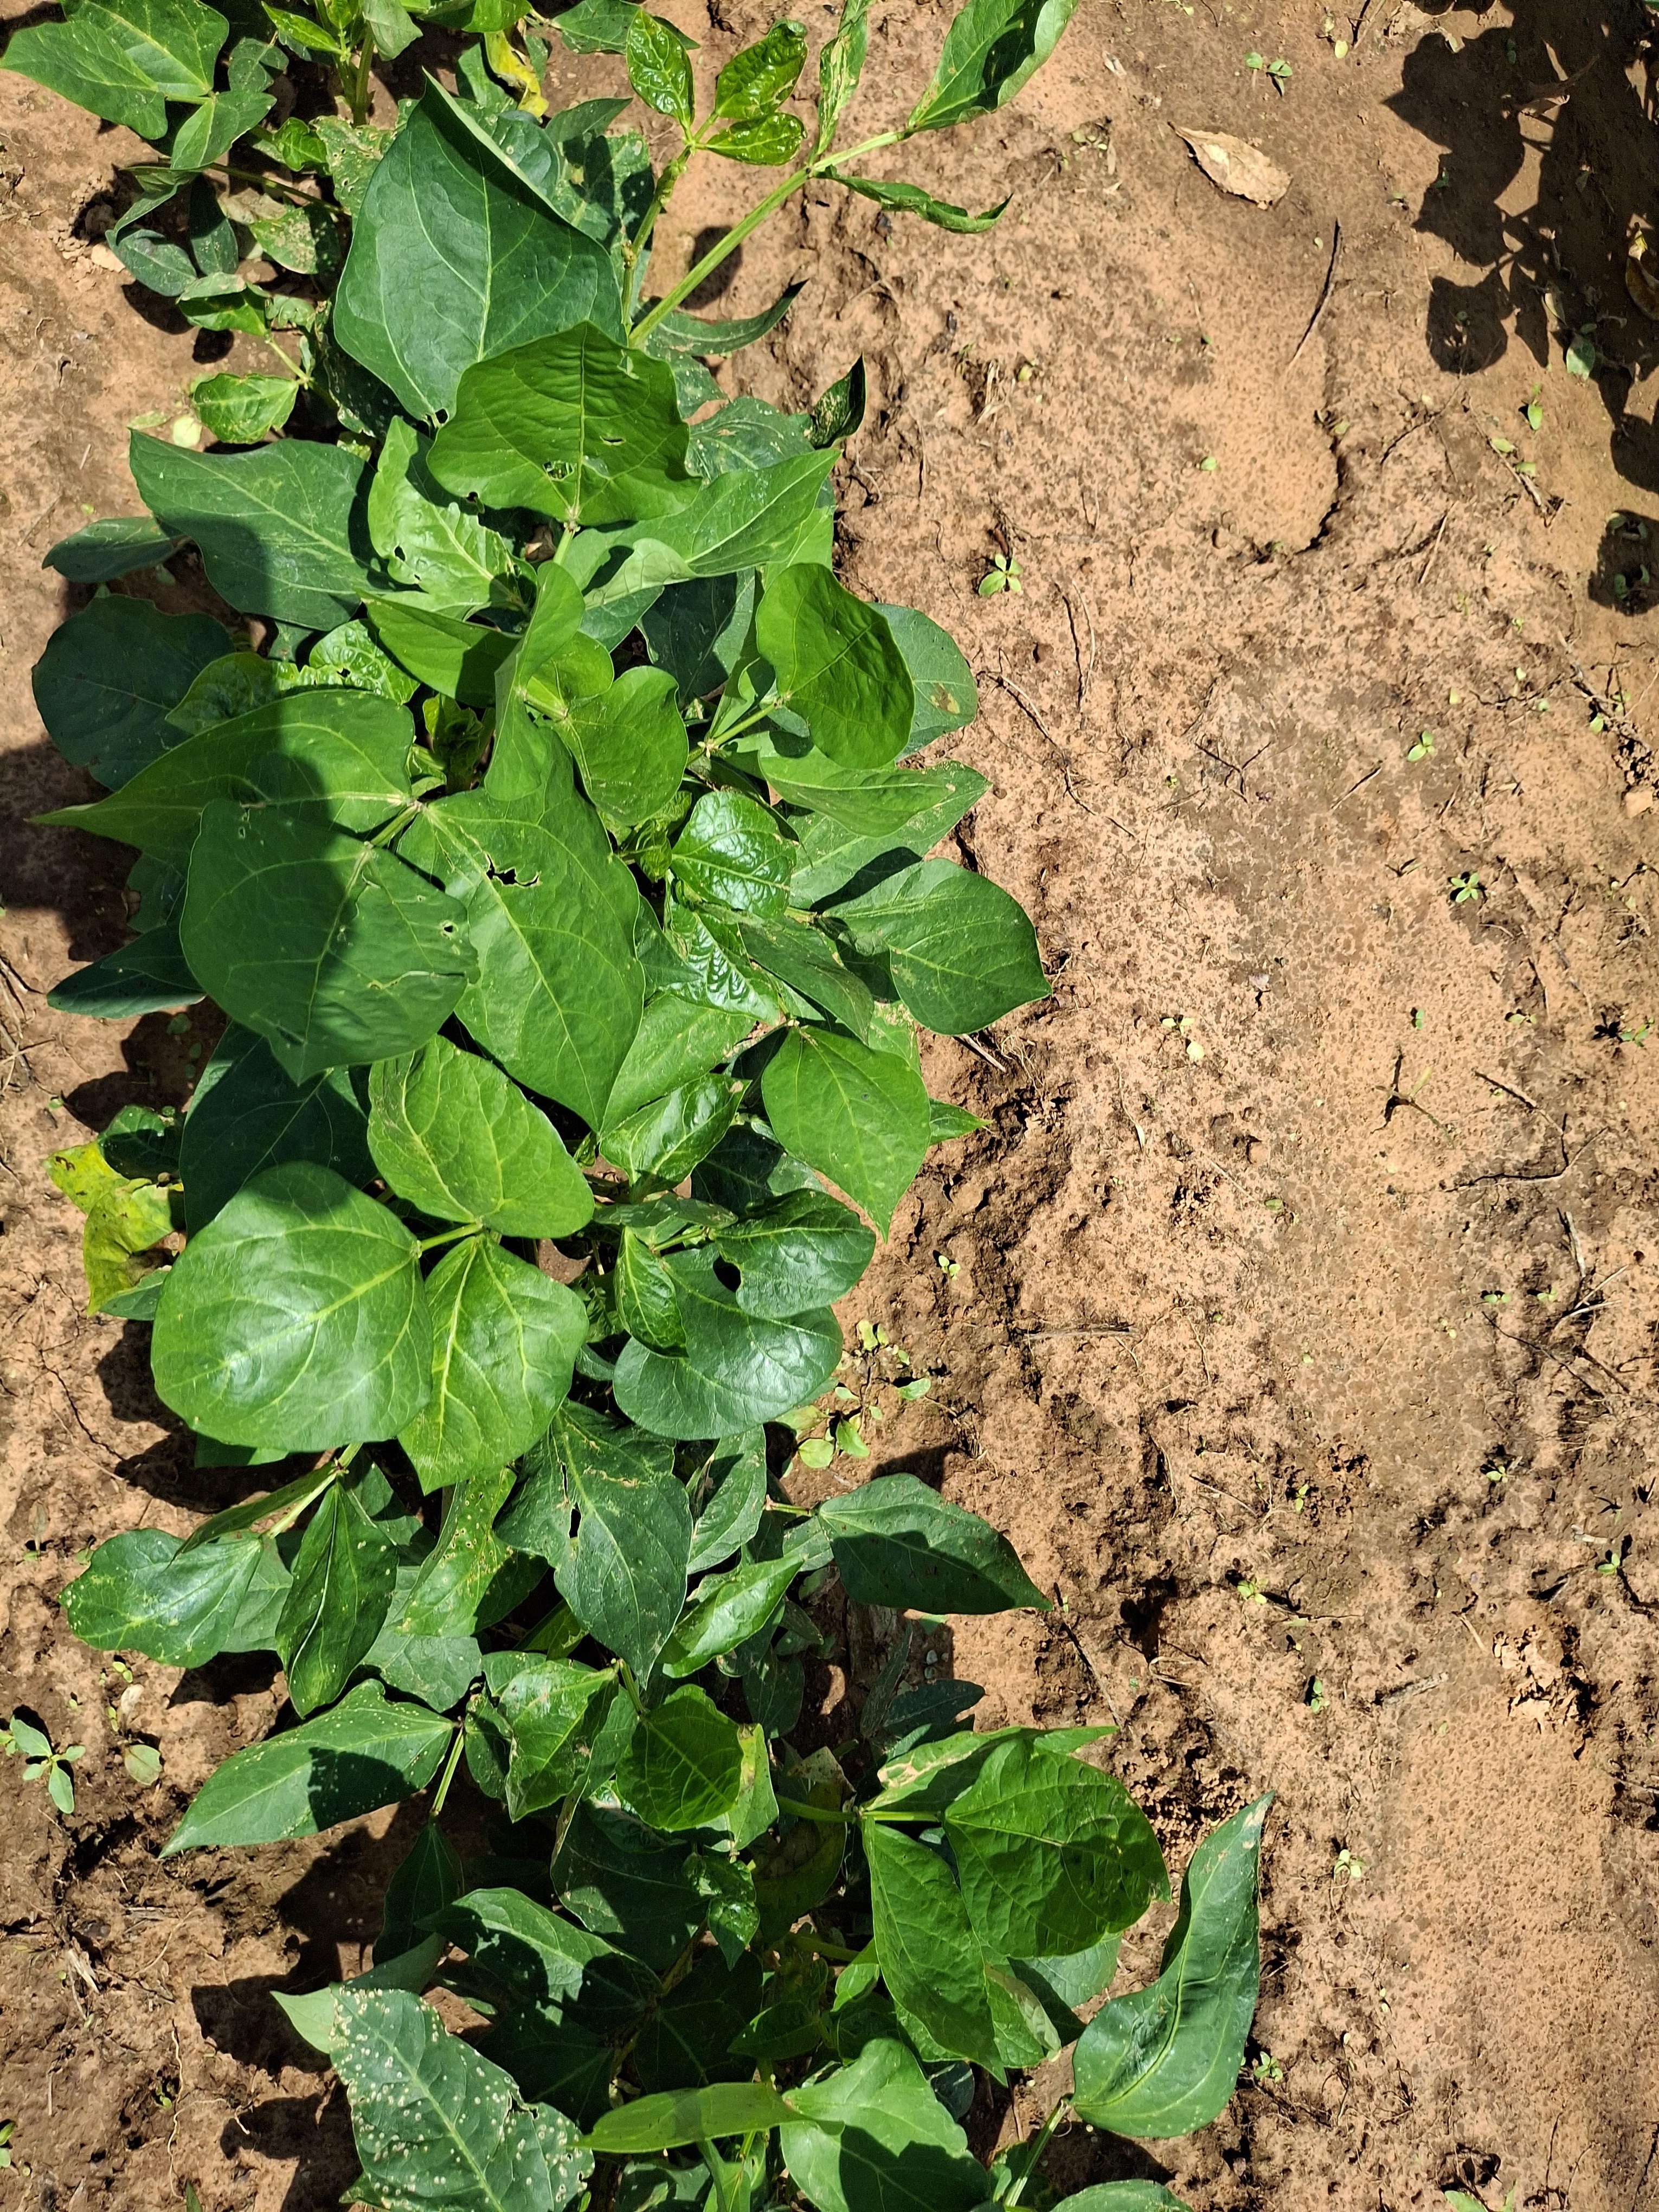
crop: cowpea
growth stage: vegetative
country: Nigeria
